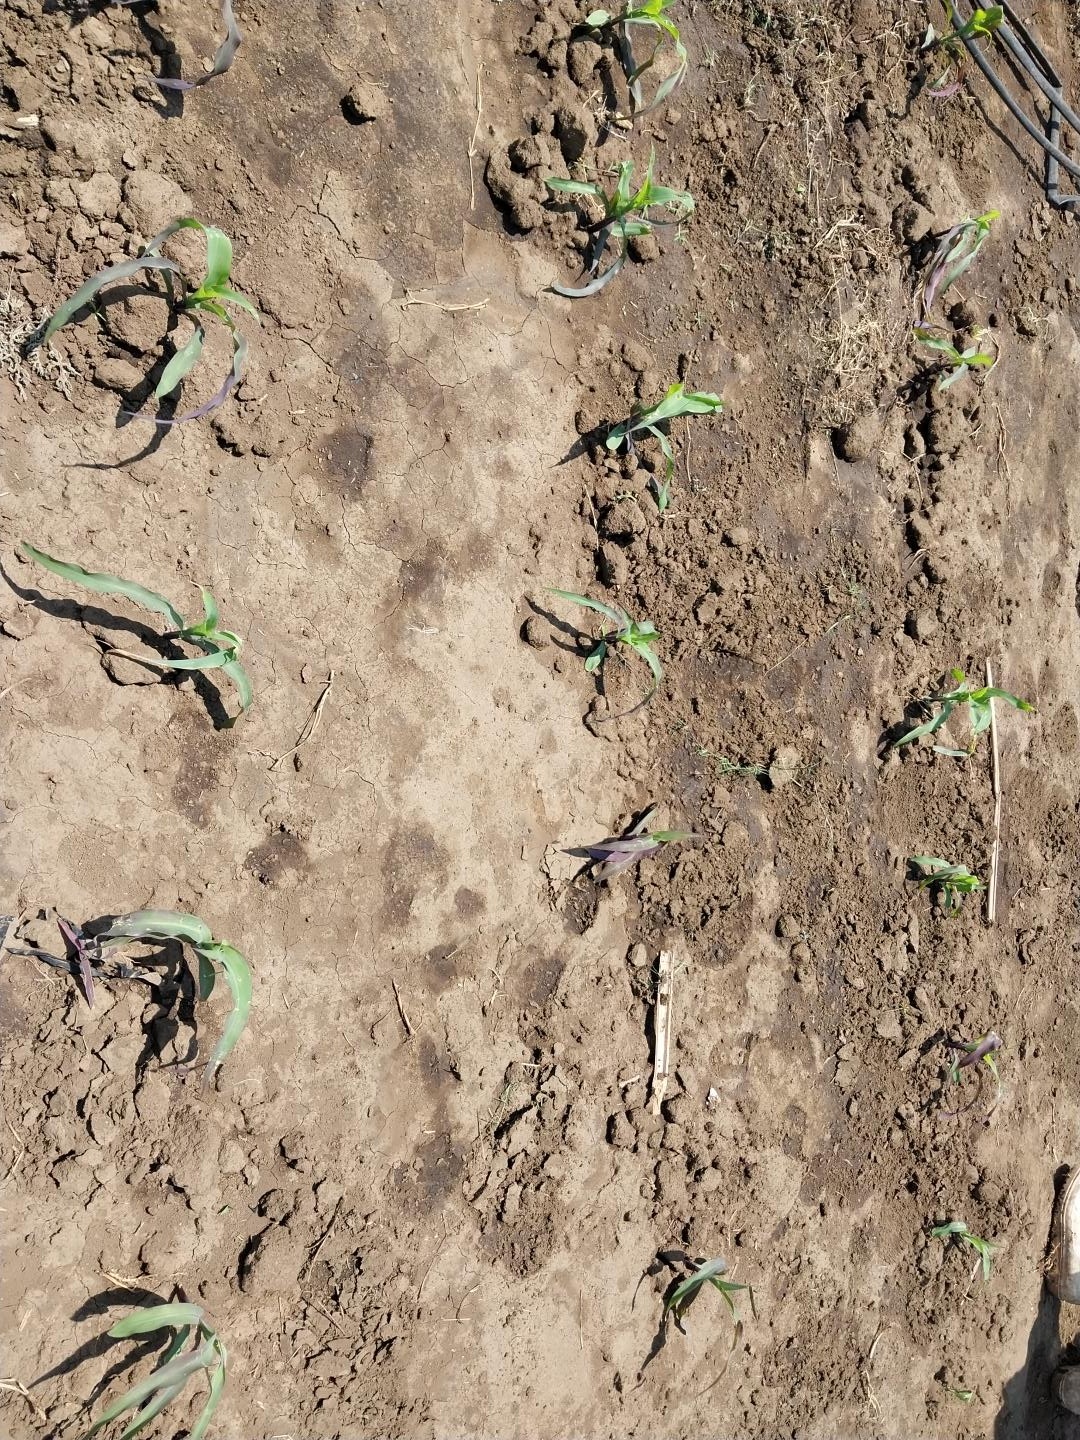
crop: maize
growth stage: vegetative
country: Tanzania
